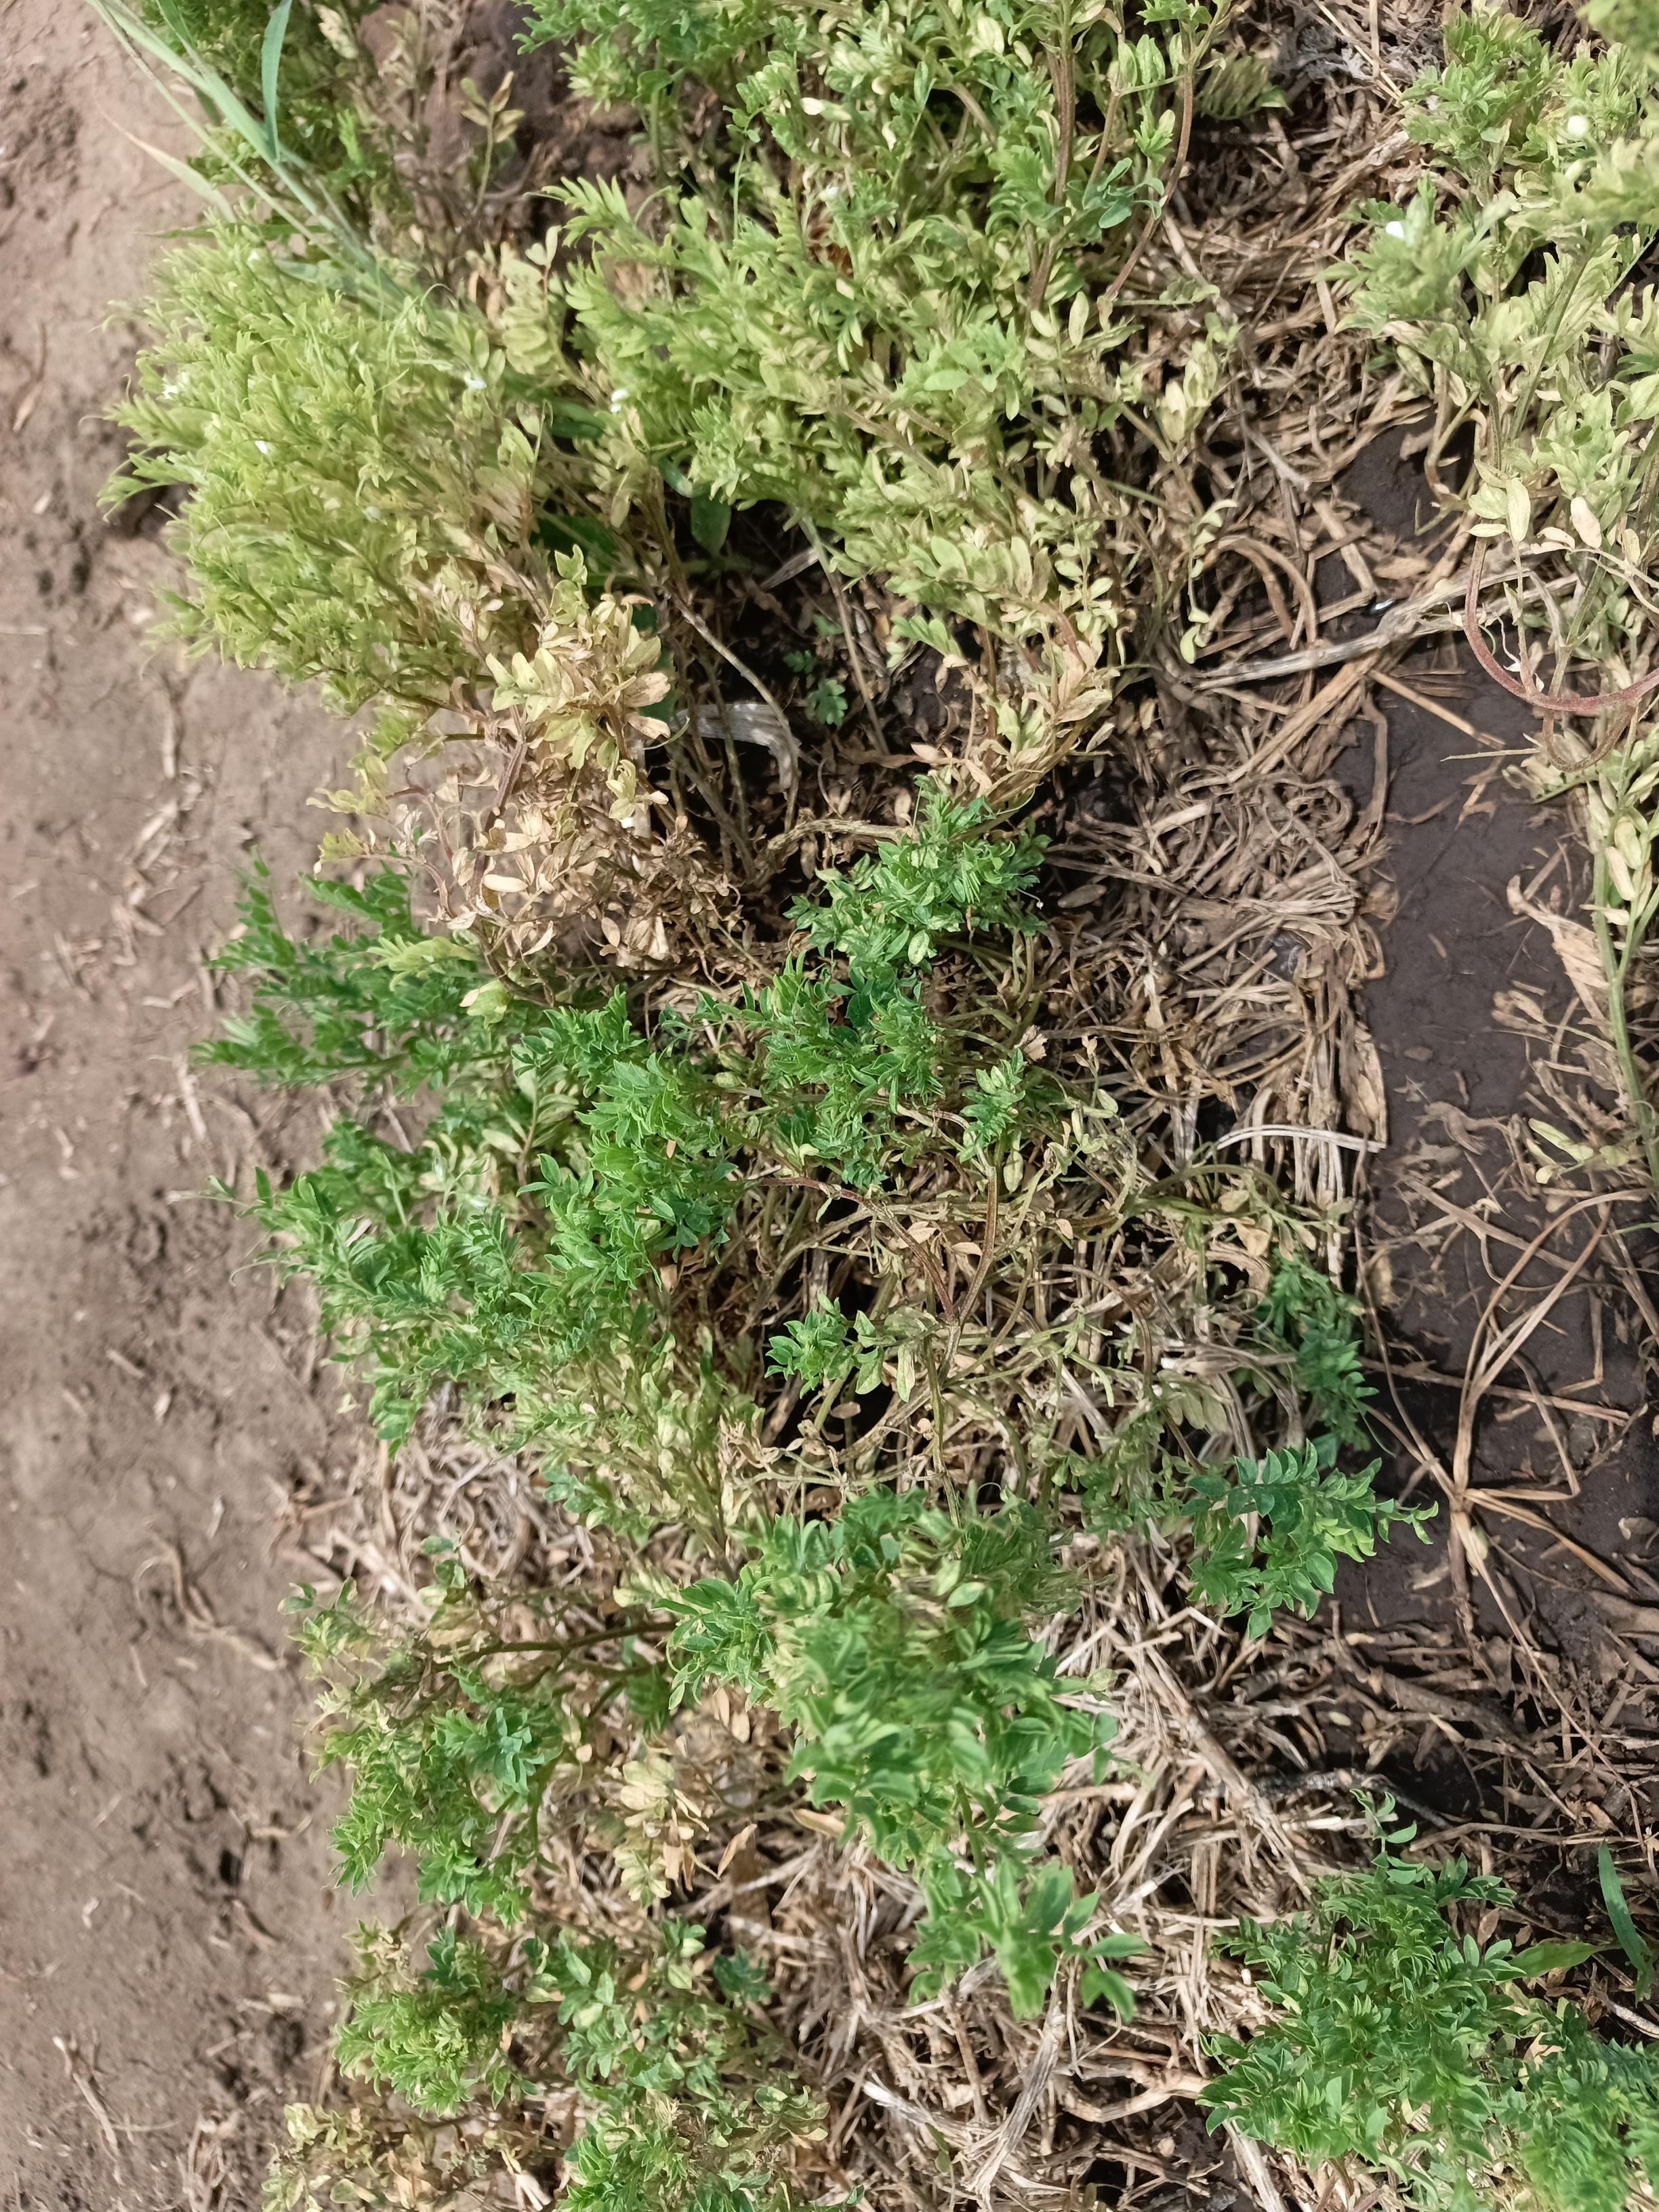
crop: lentil
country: Tanzania
